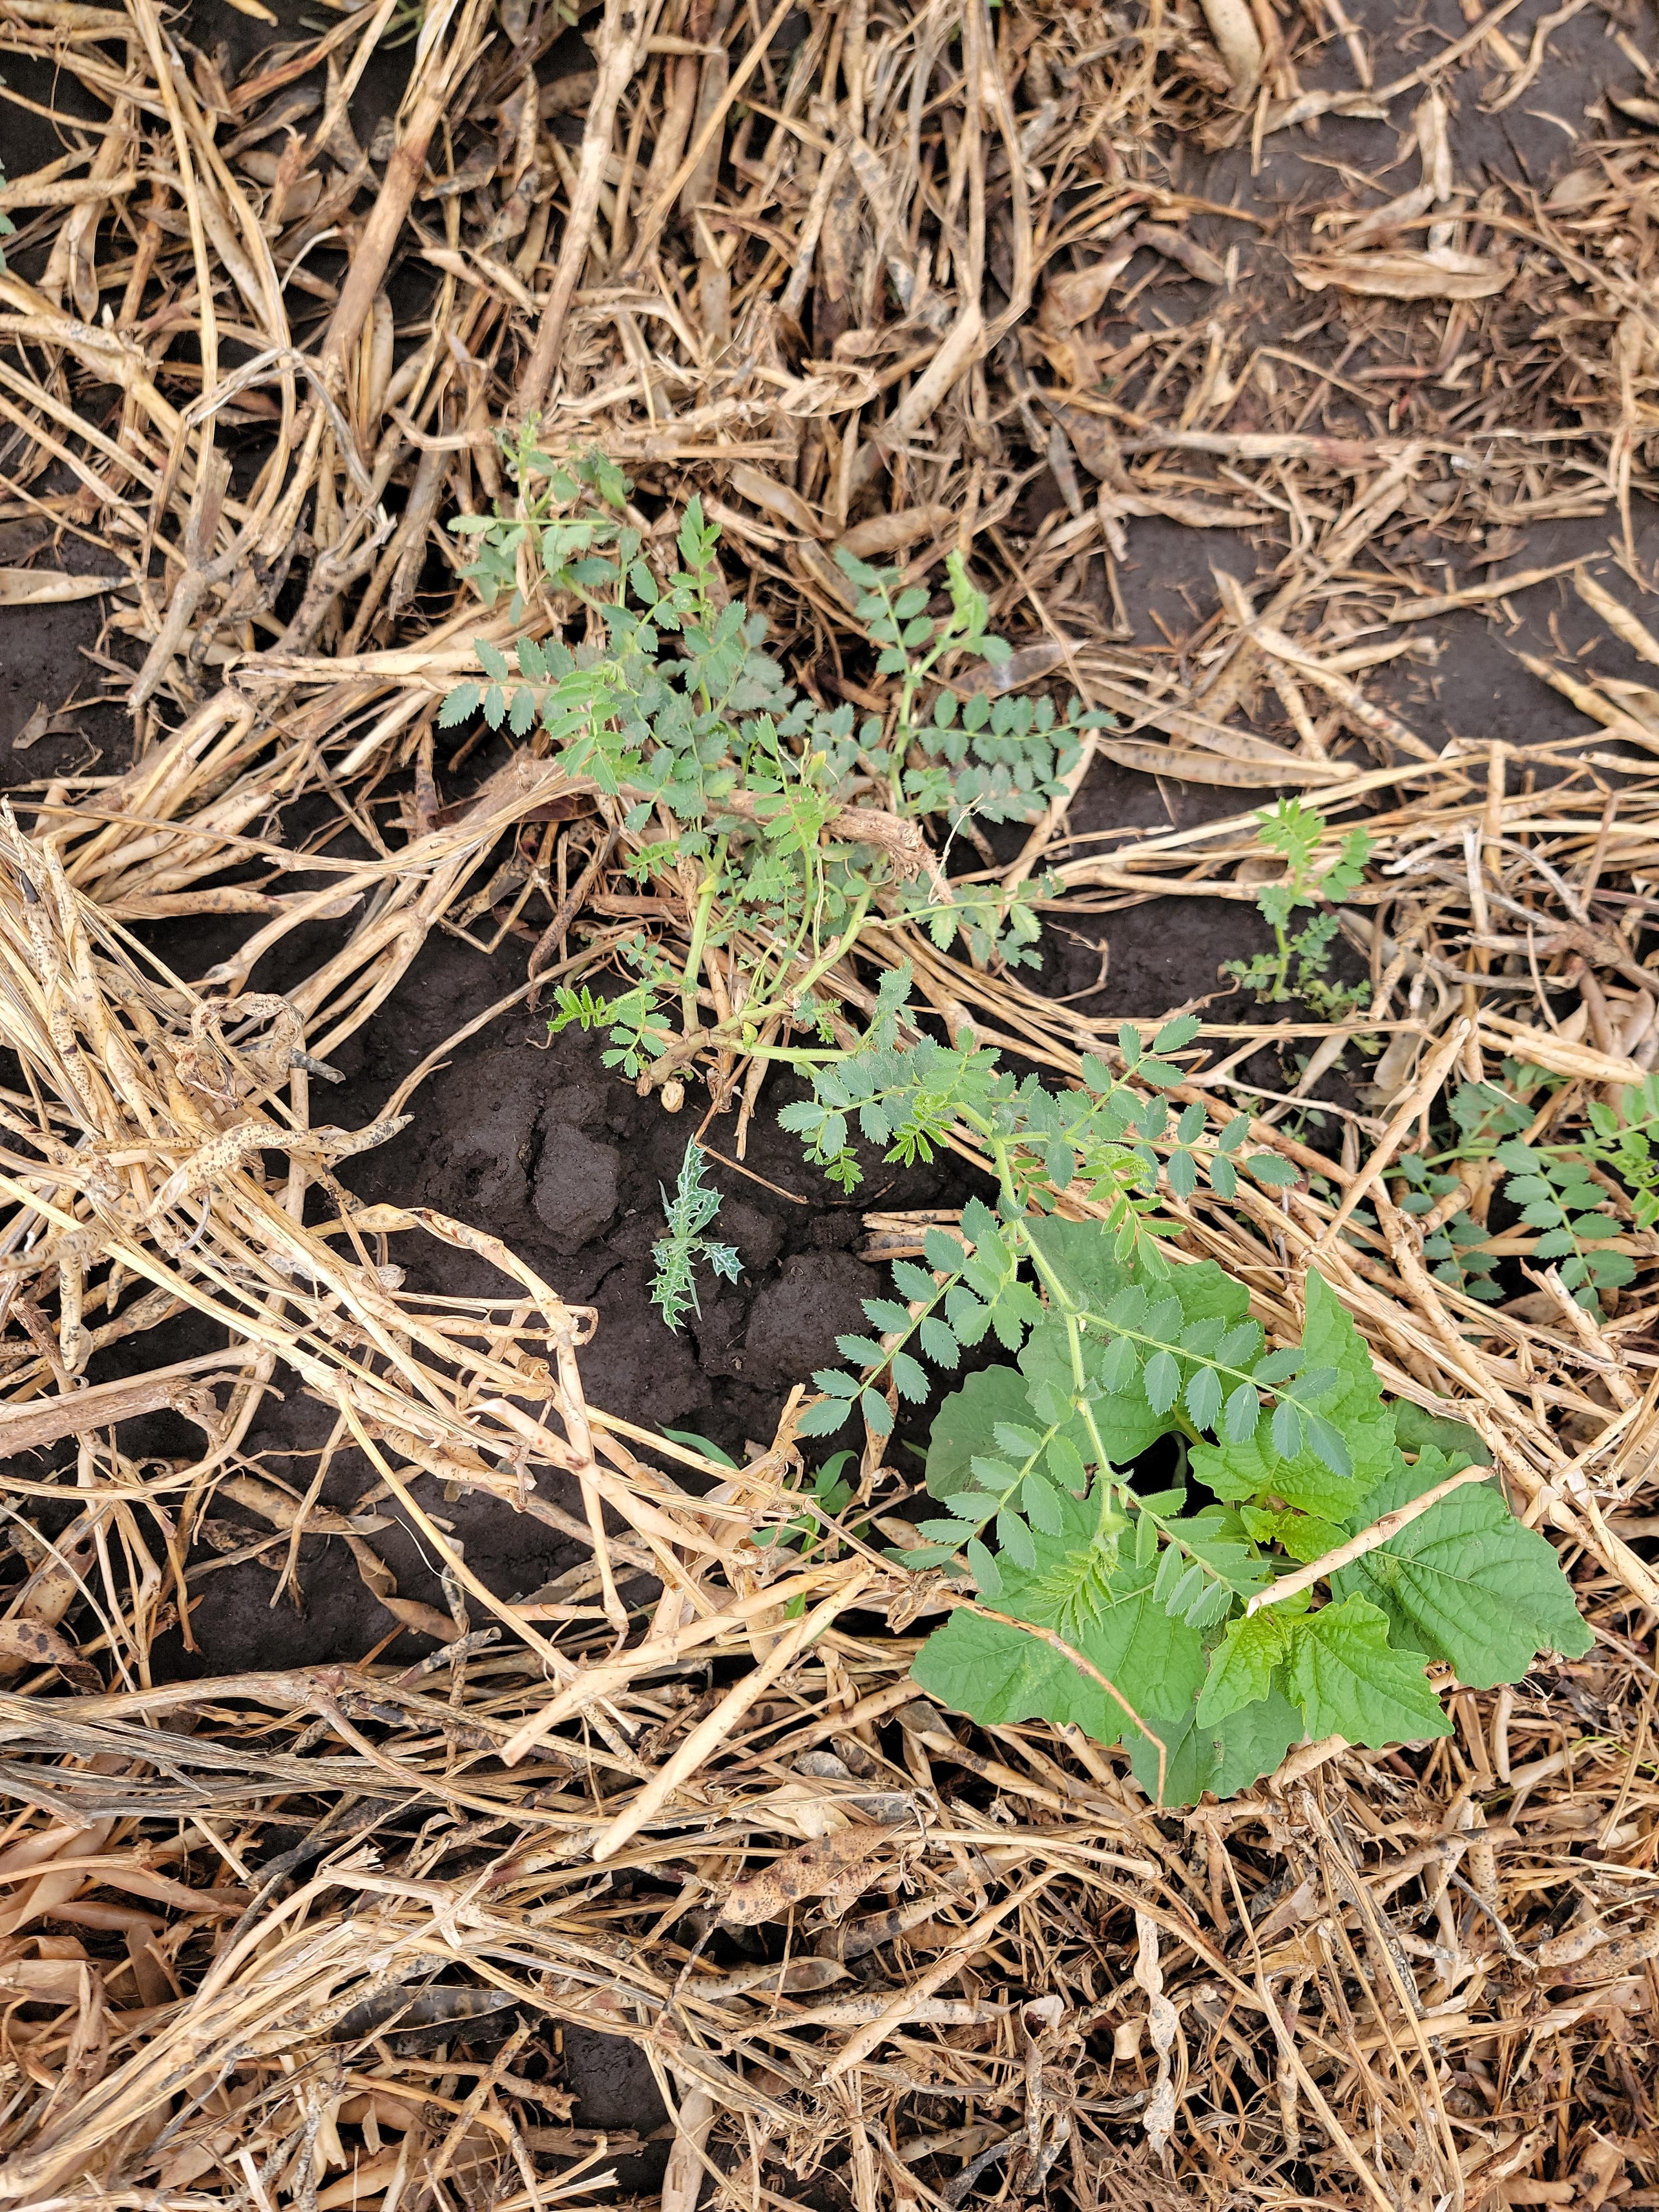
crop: chickpea
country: Tanzania
